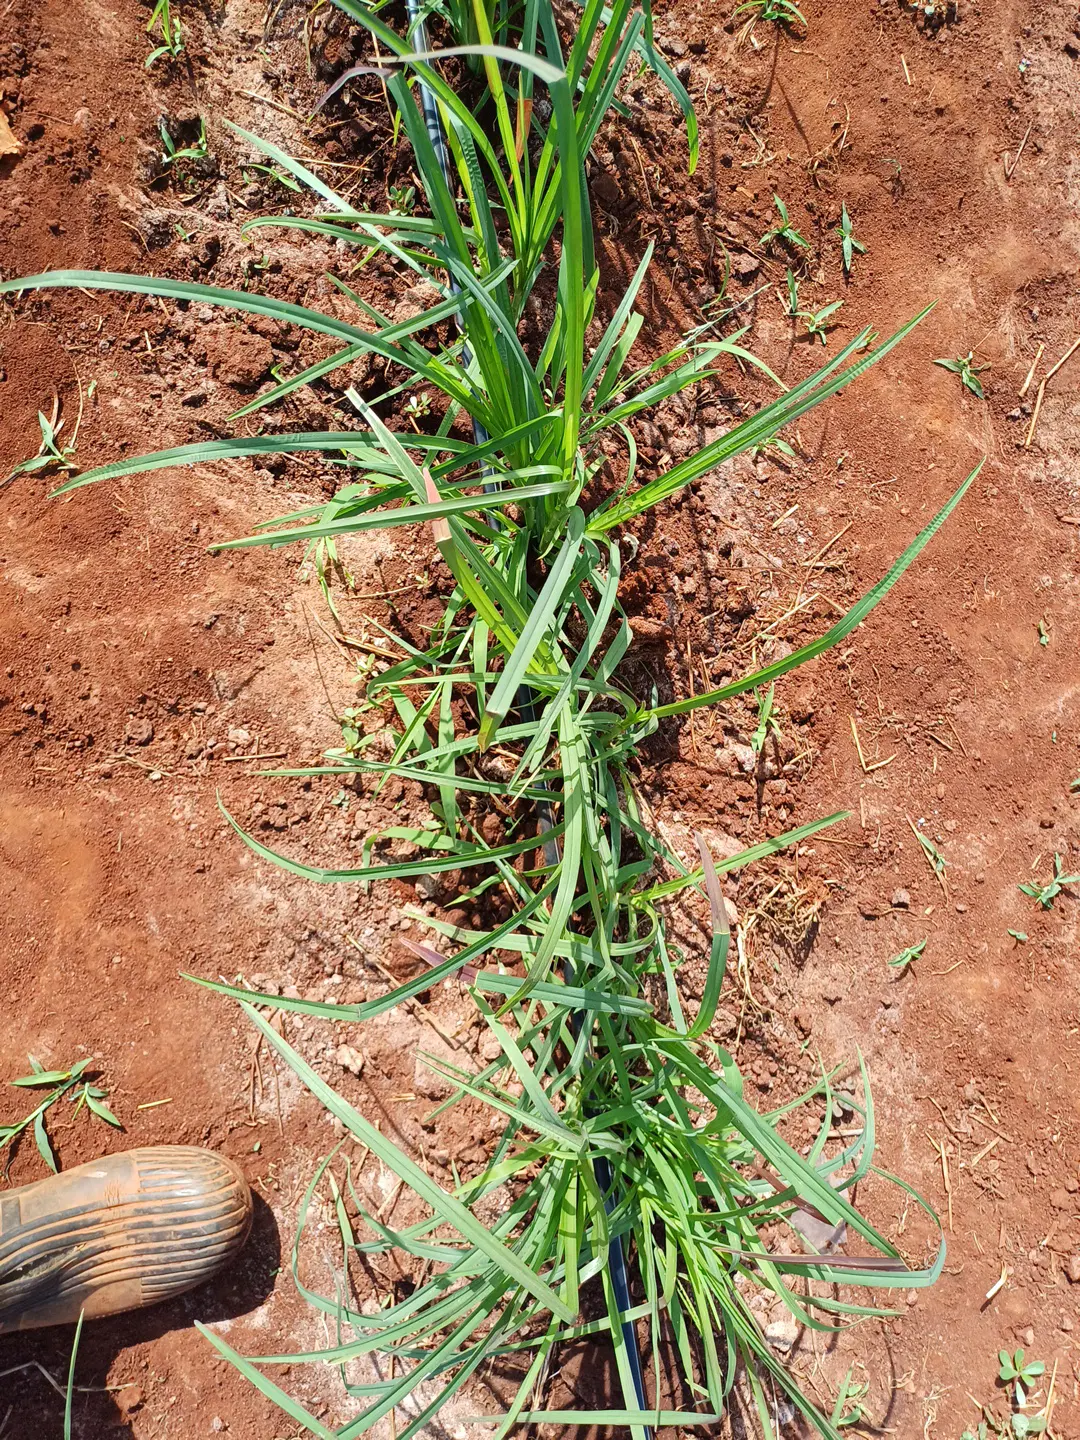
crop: finger millet
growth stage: elongation stem
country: Kenya
